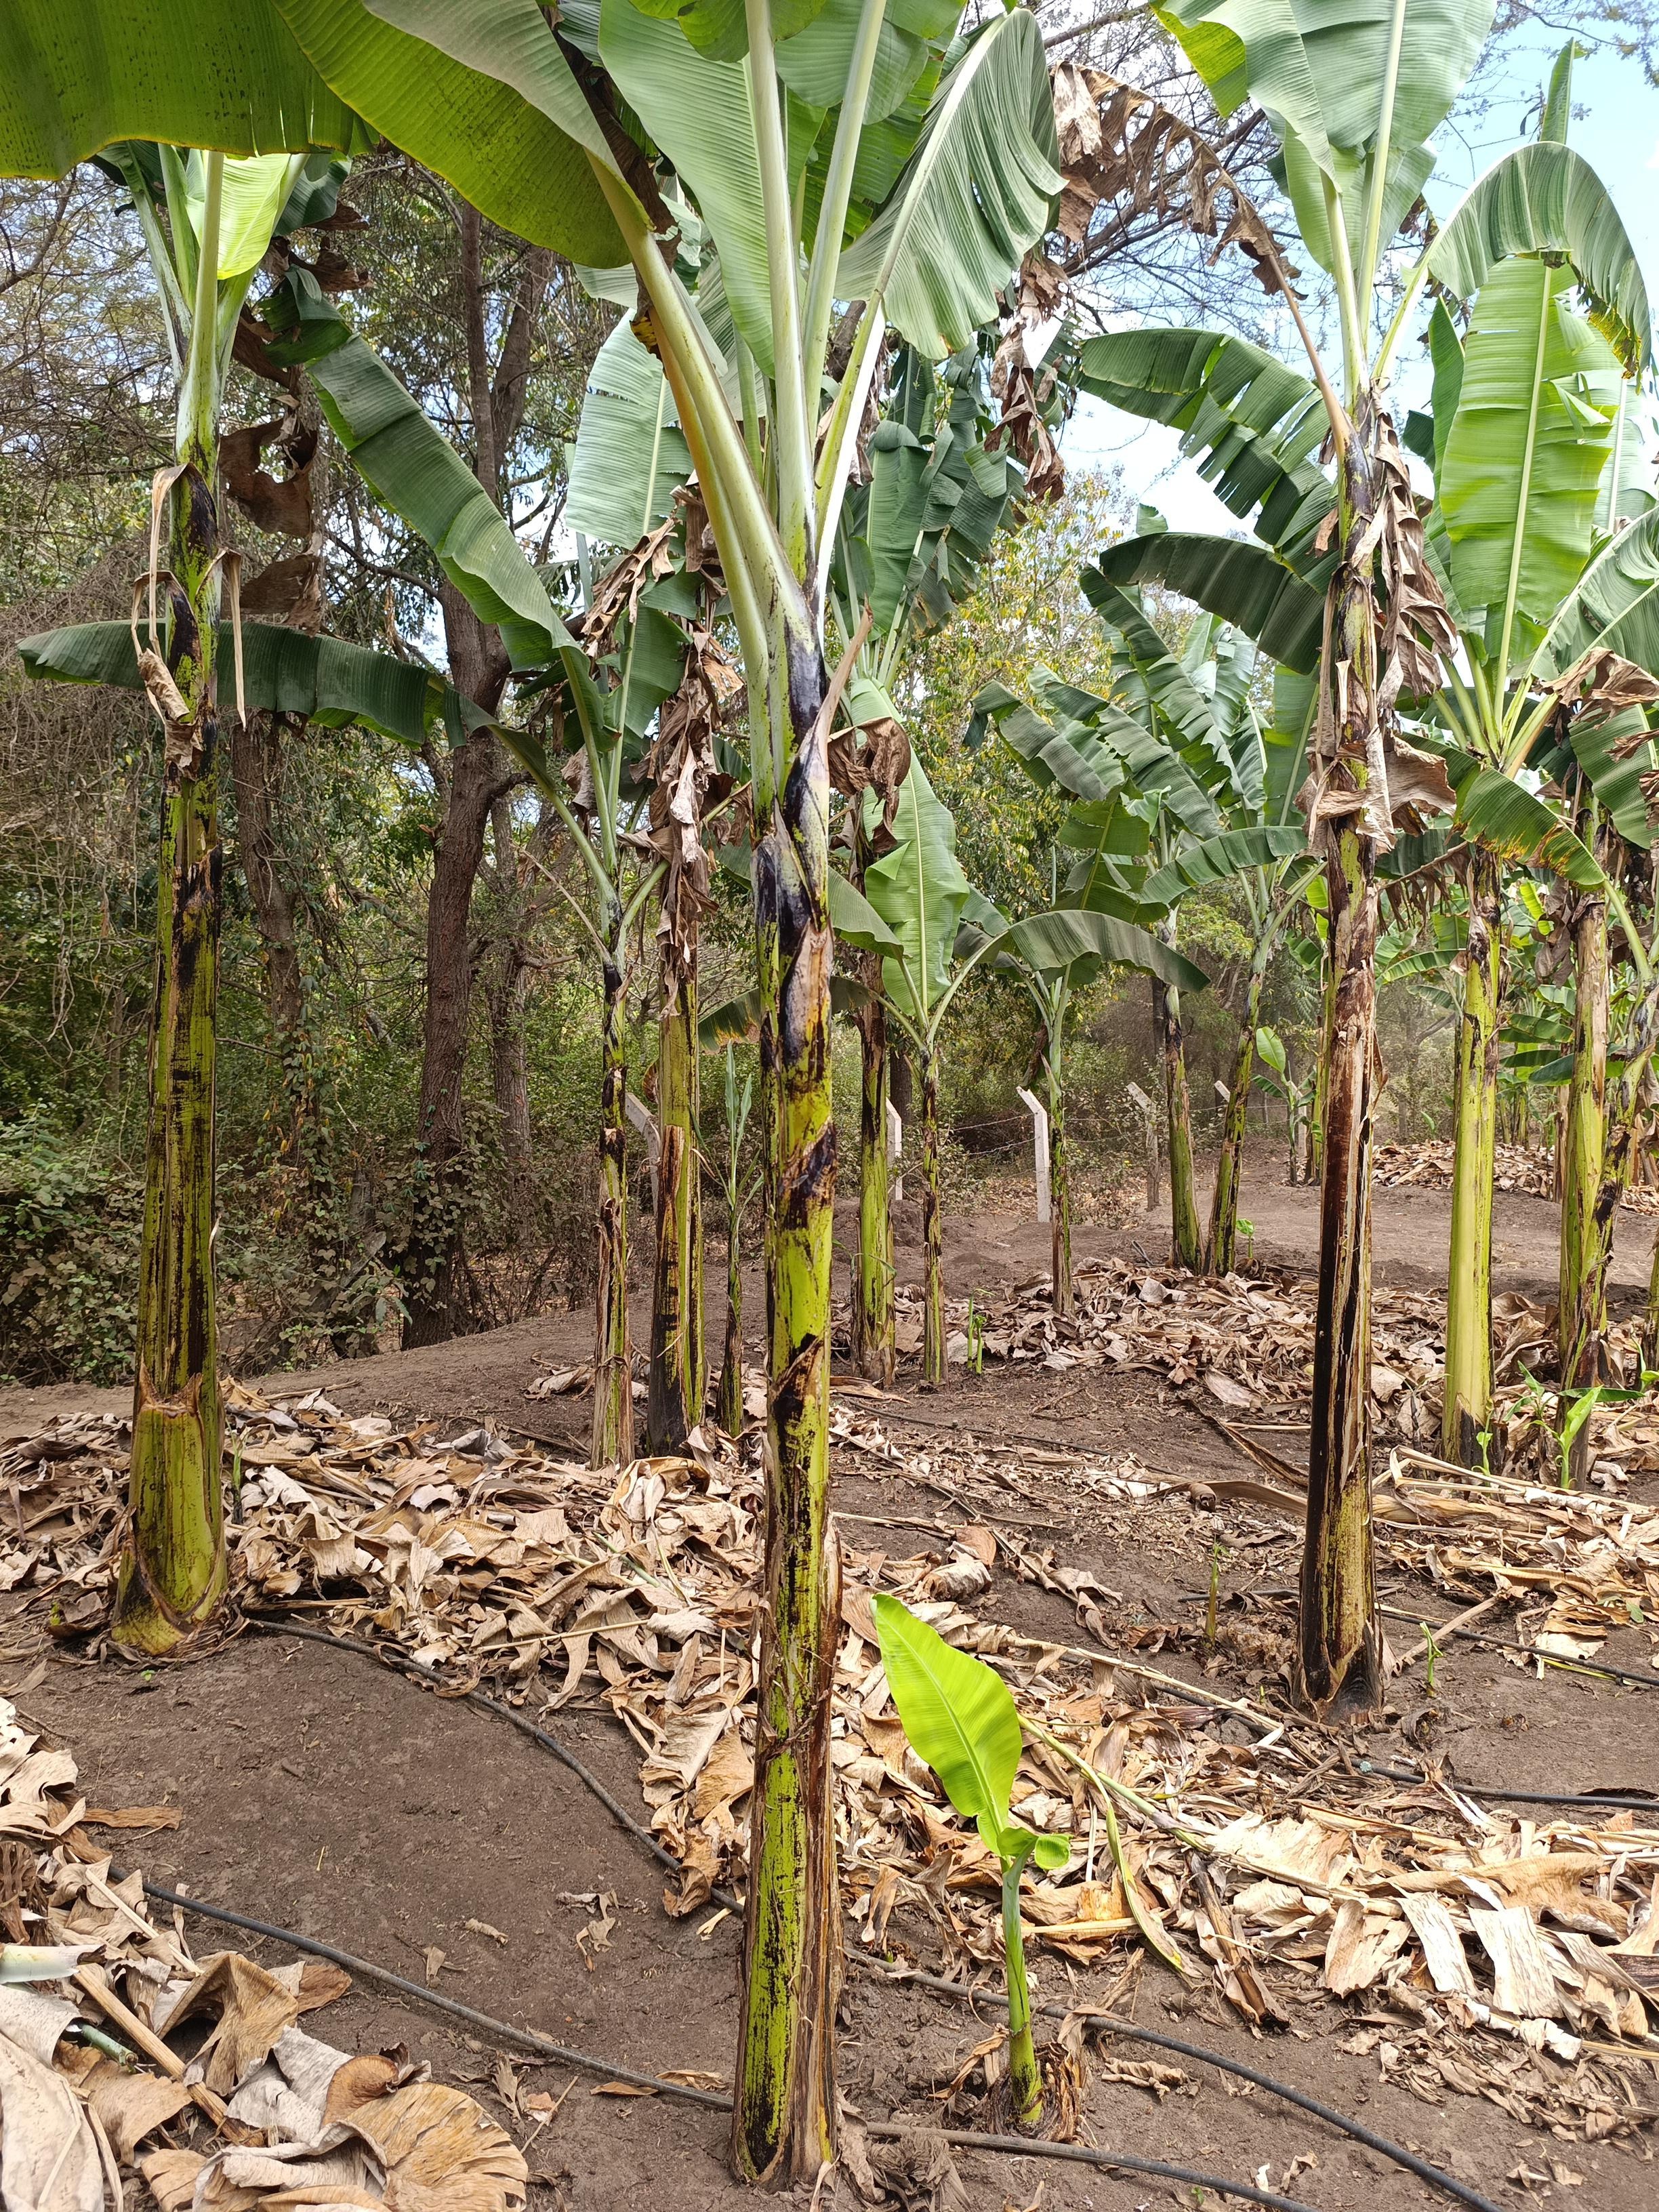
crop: banana
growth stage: vegetative
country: Tanzania
